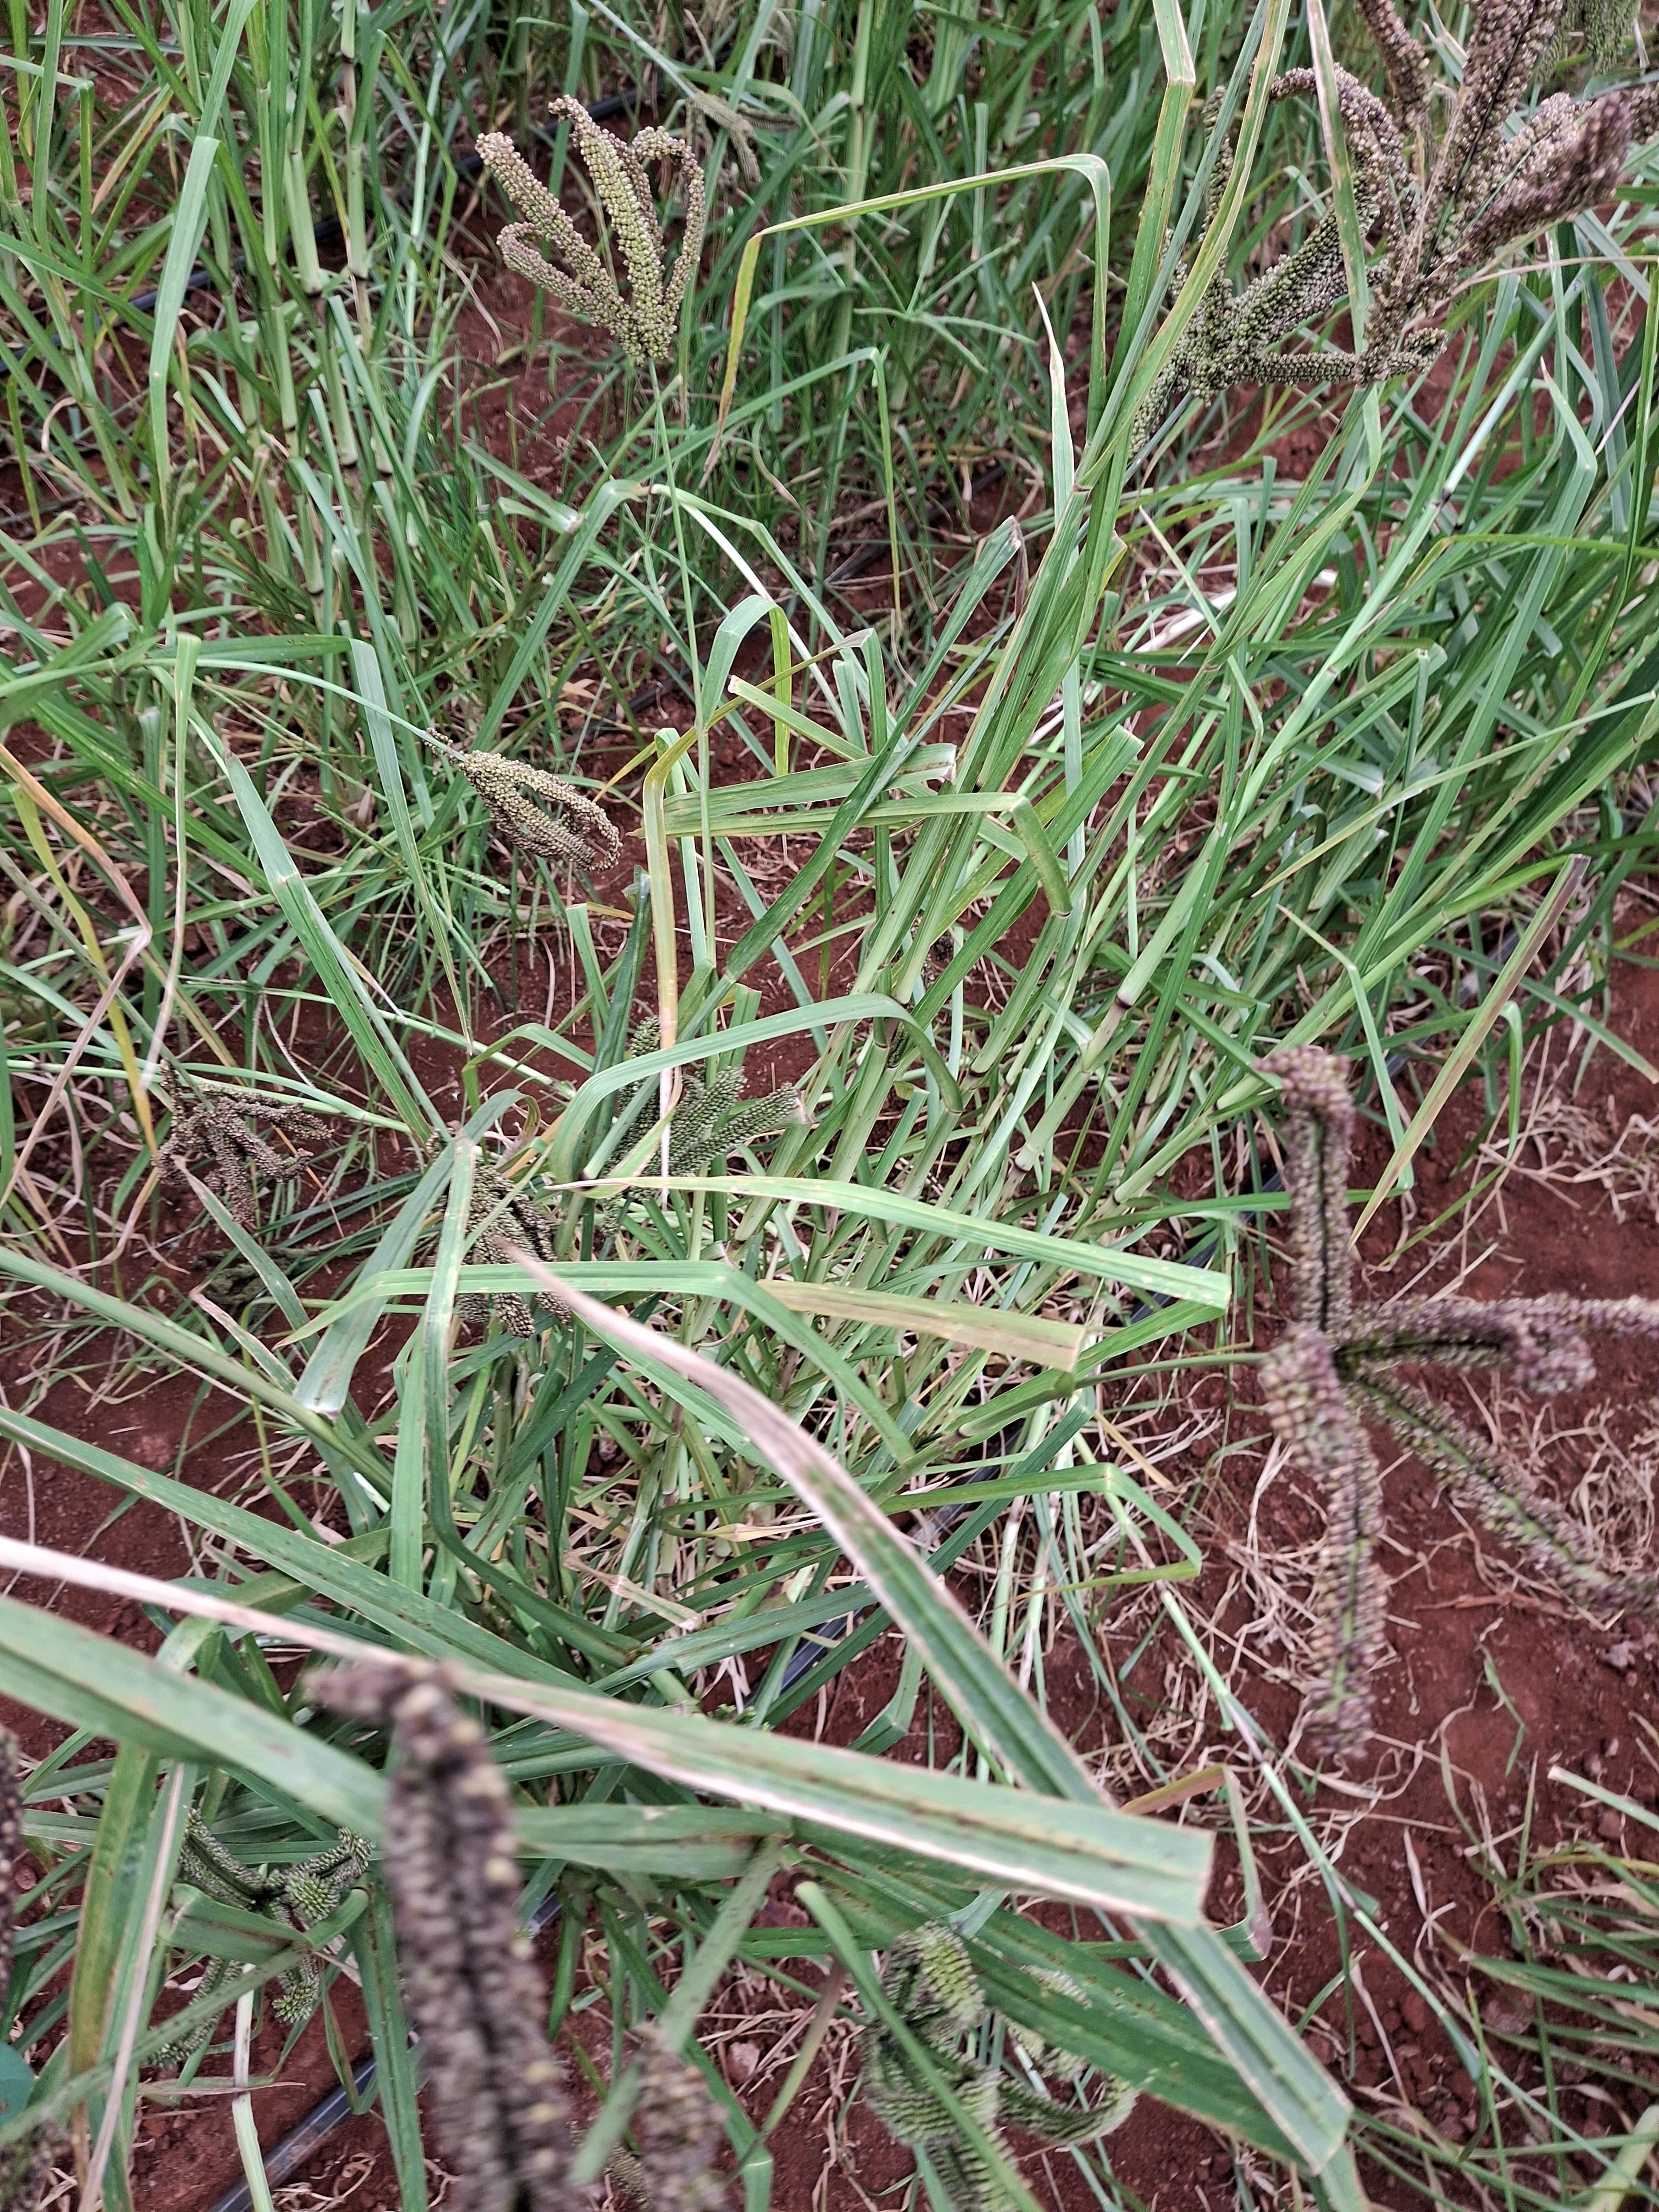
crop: finger millet
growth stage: filling grain
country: Kenya
